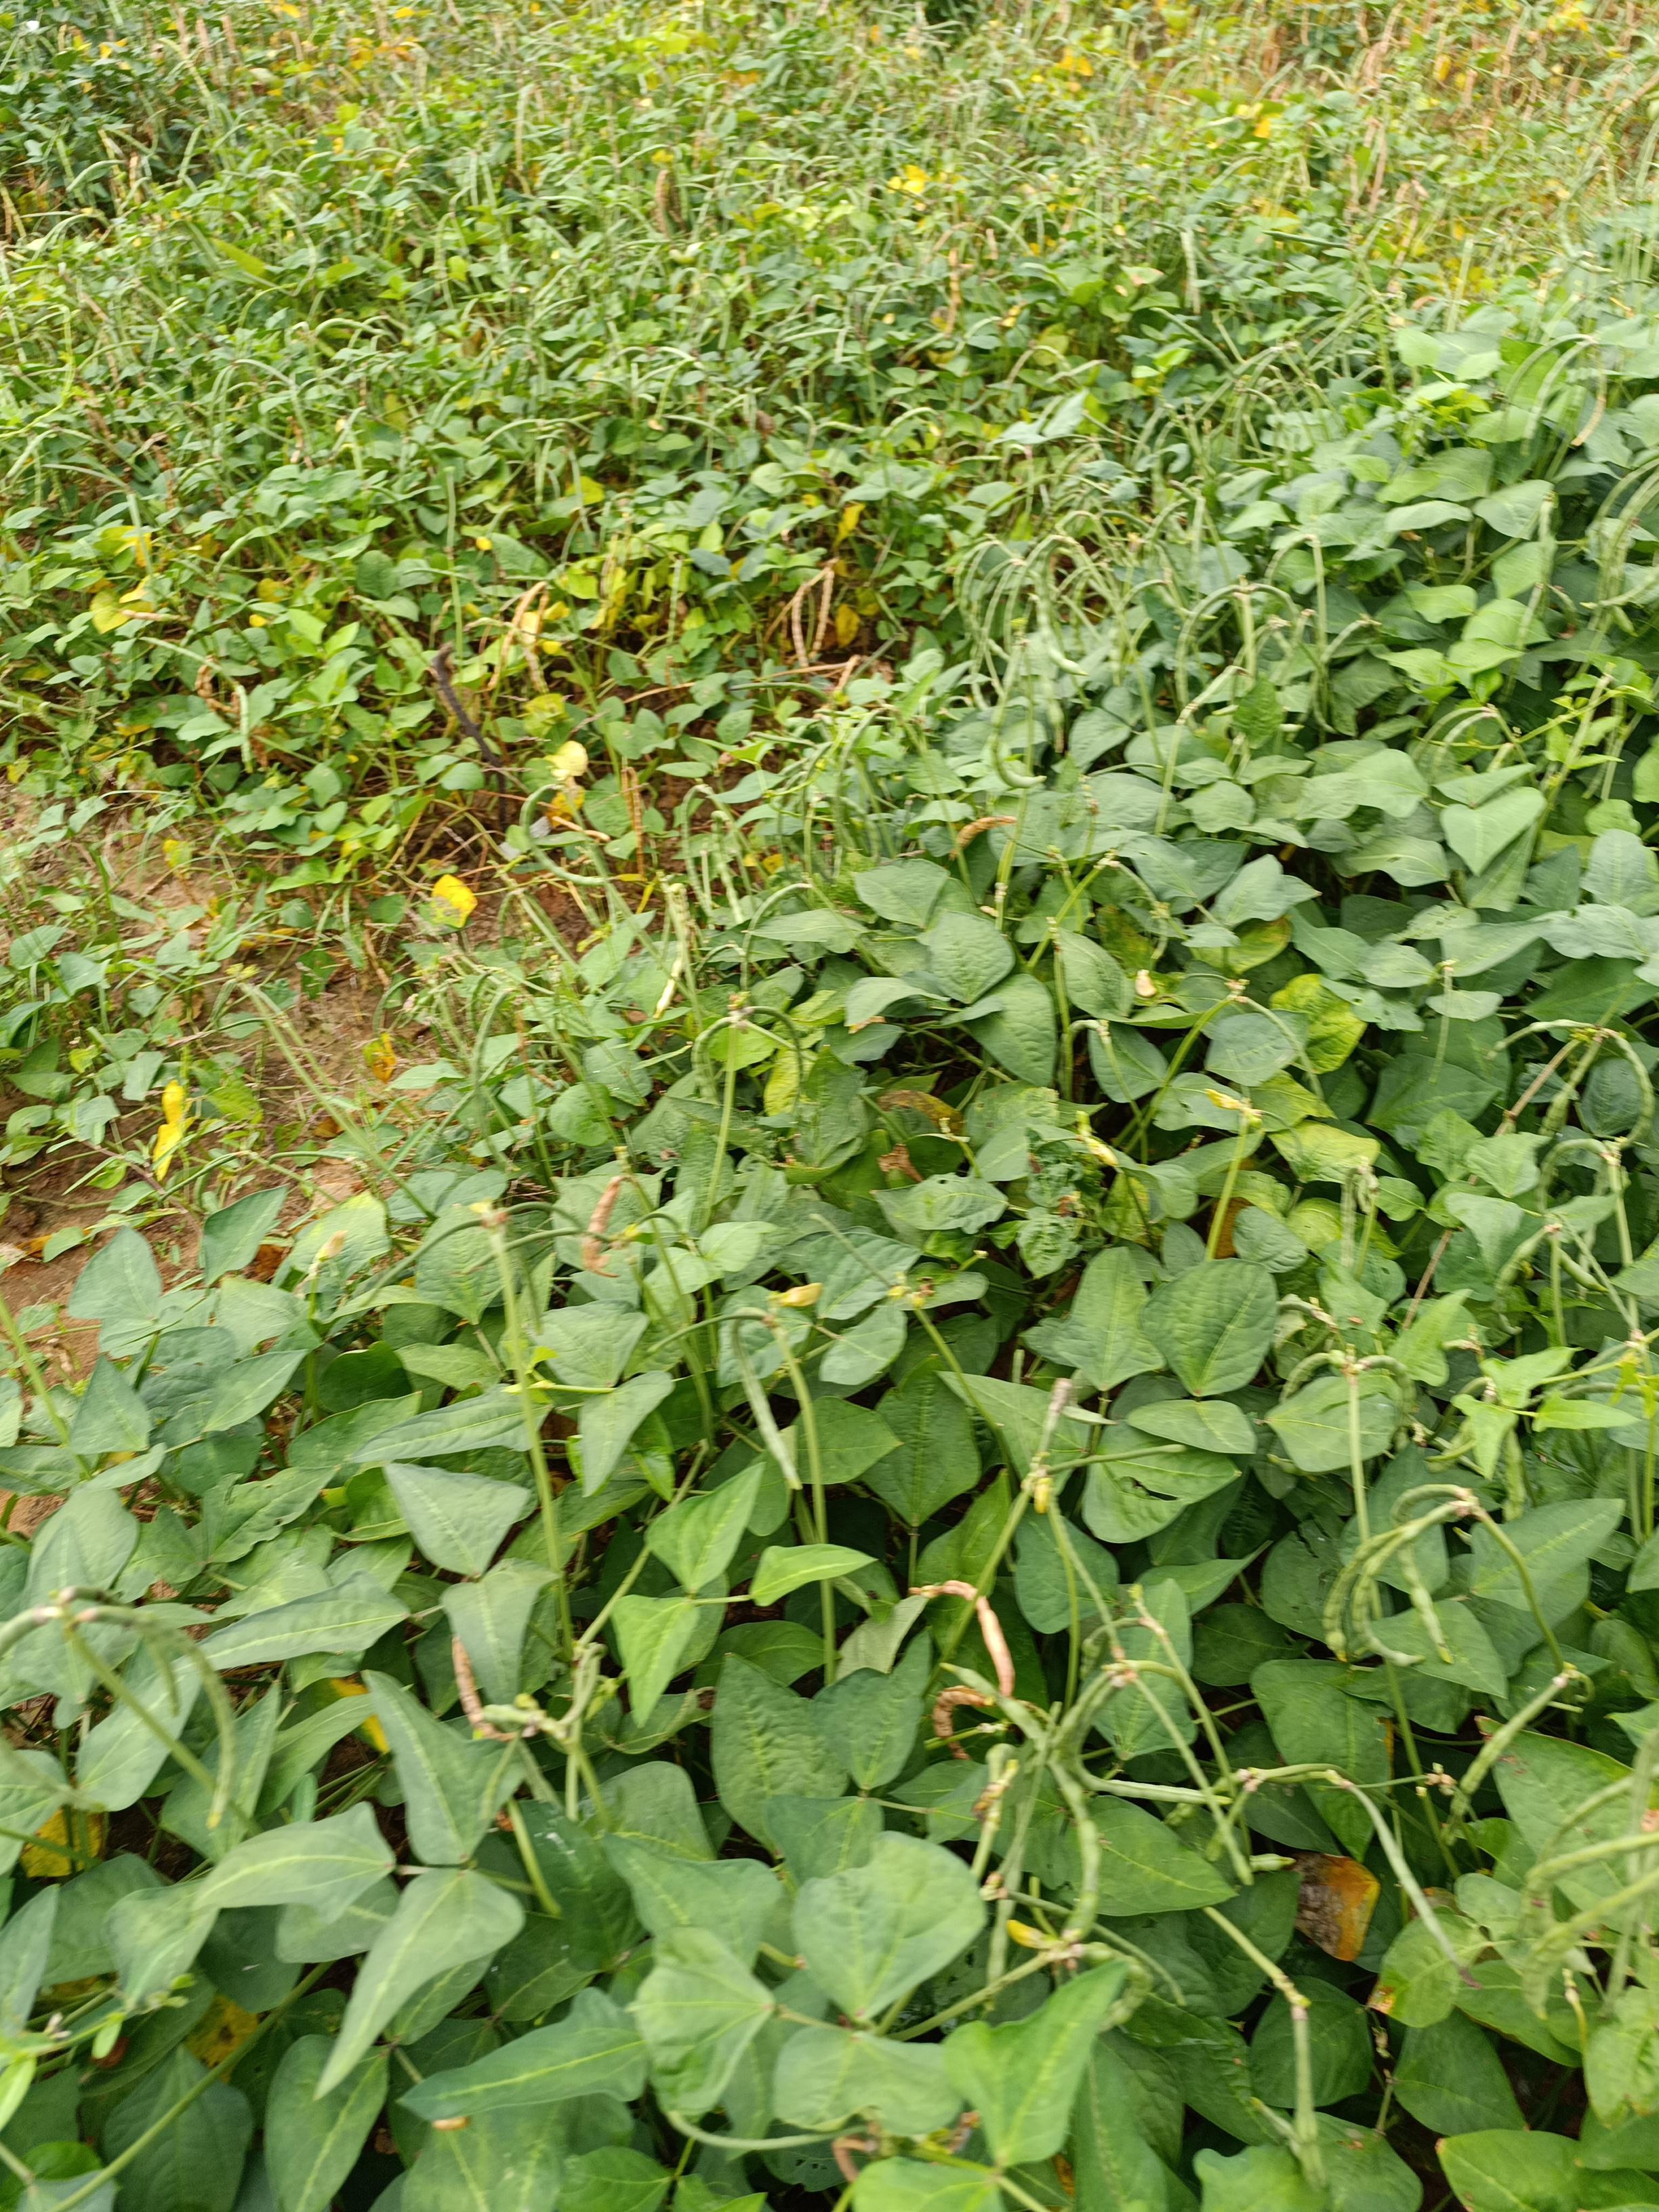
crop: cowpea
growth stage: maturity
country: Nigeria
